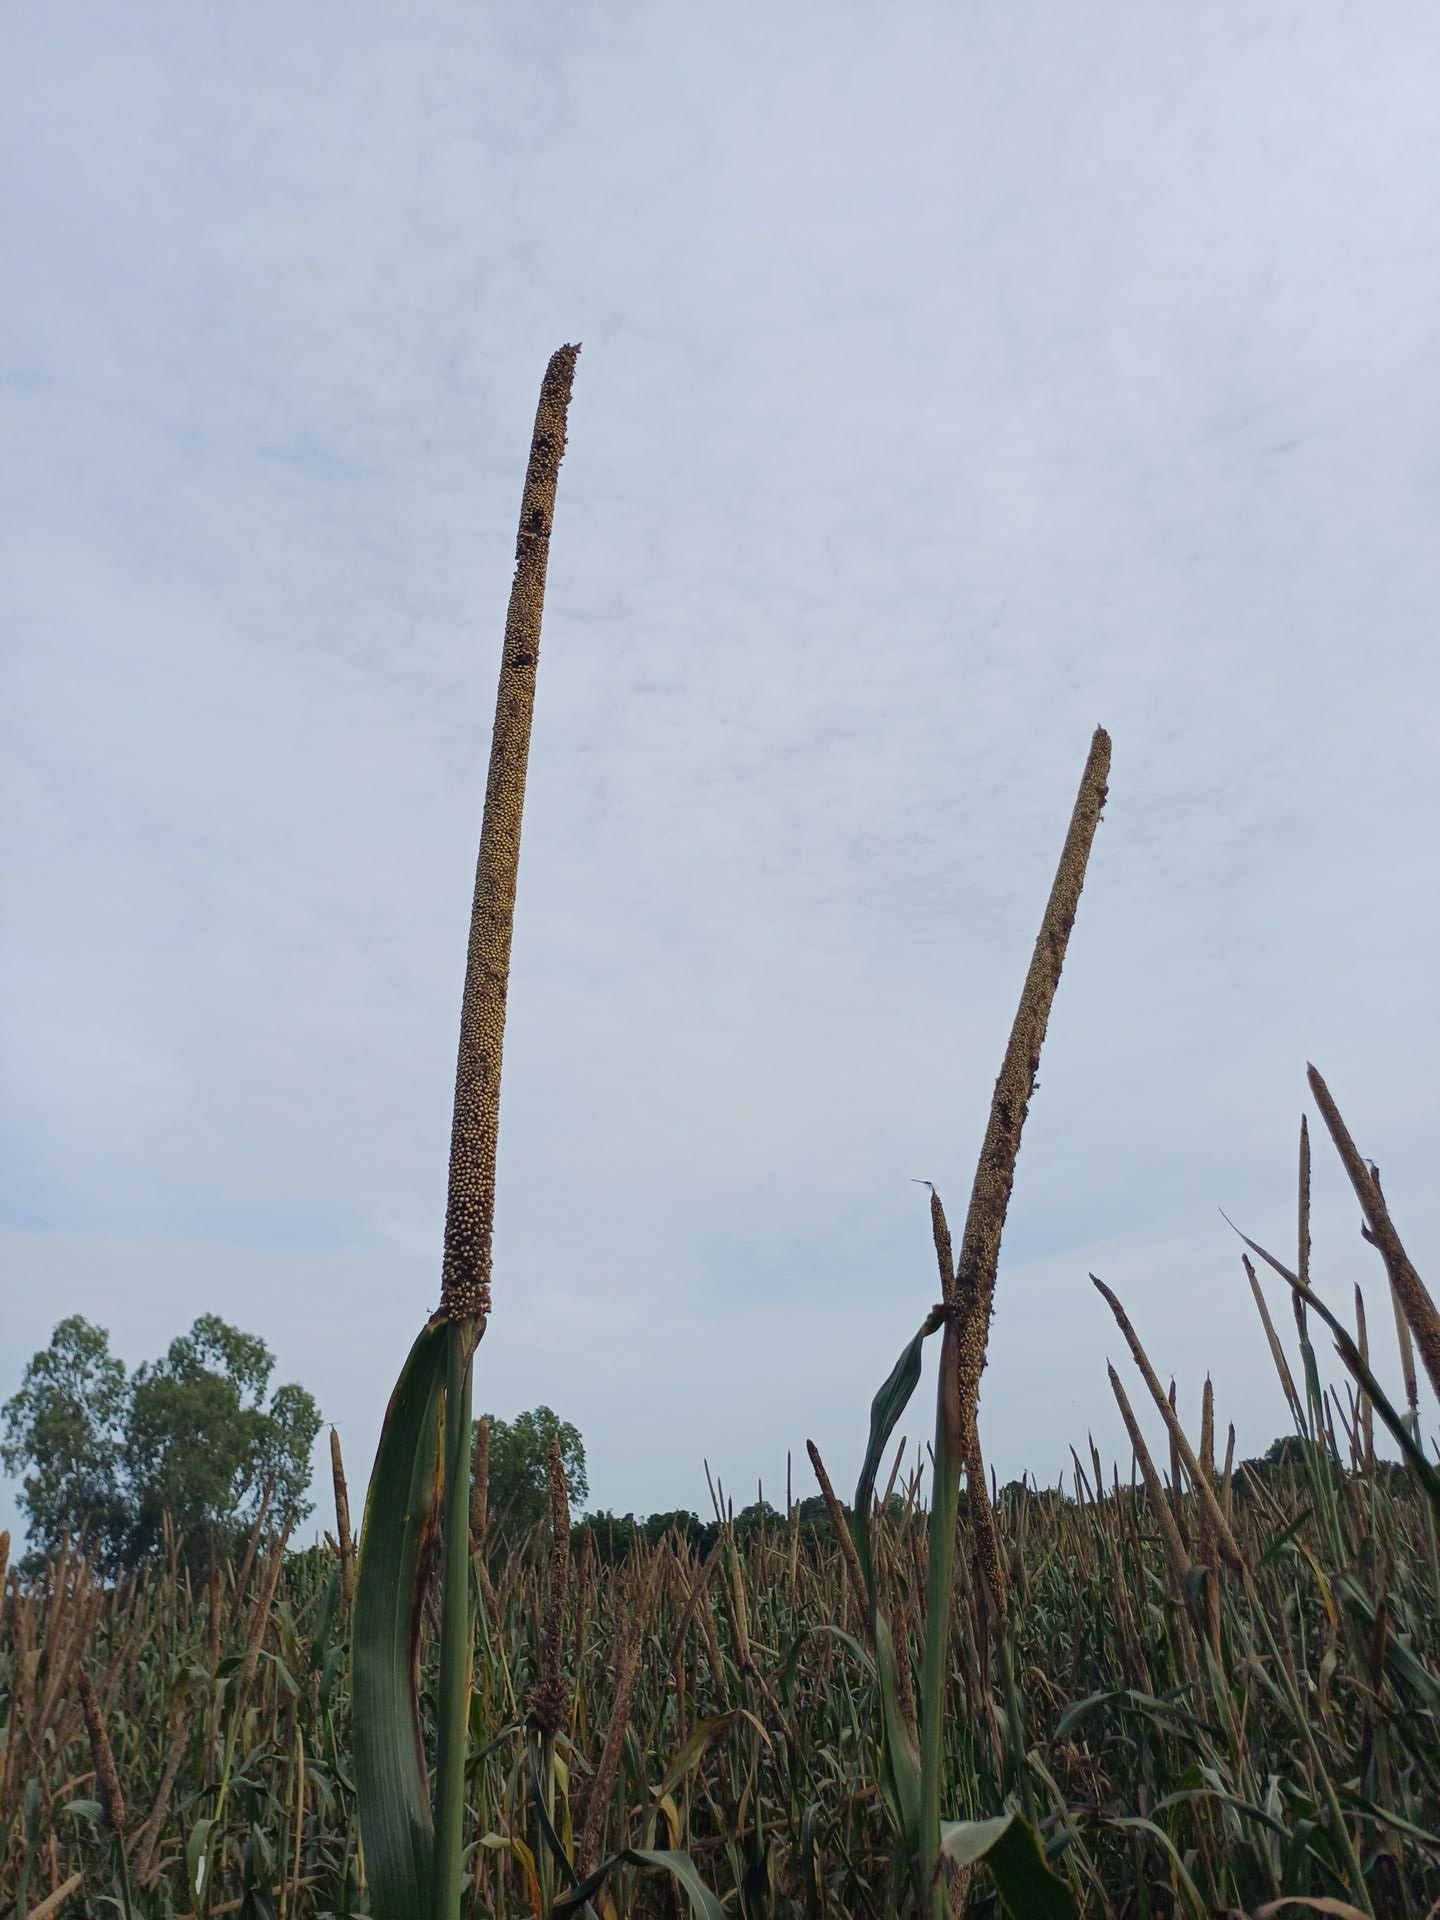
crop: pearl millet
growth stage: filling grain
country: Senegal
